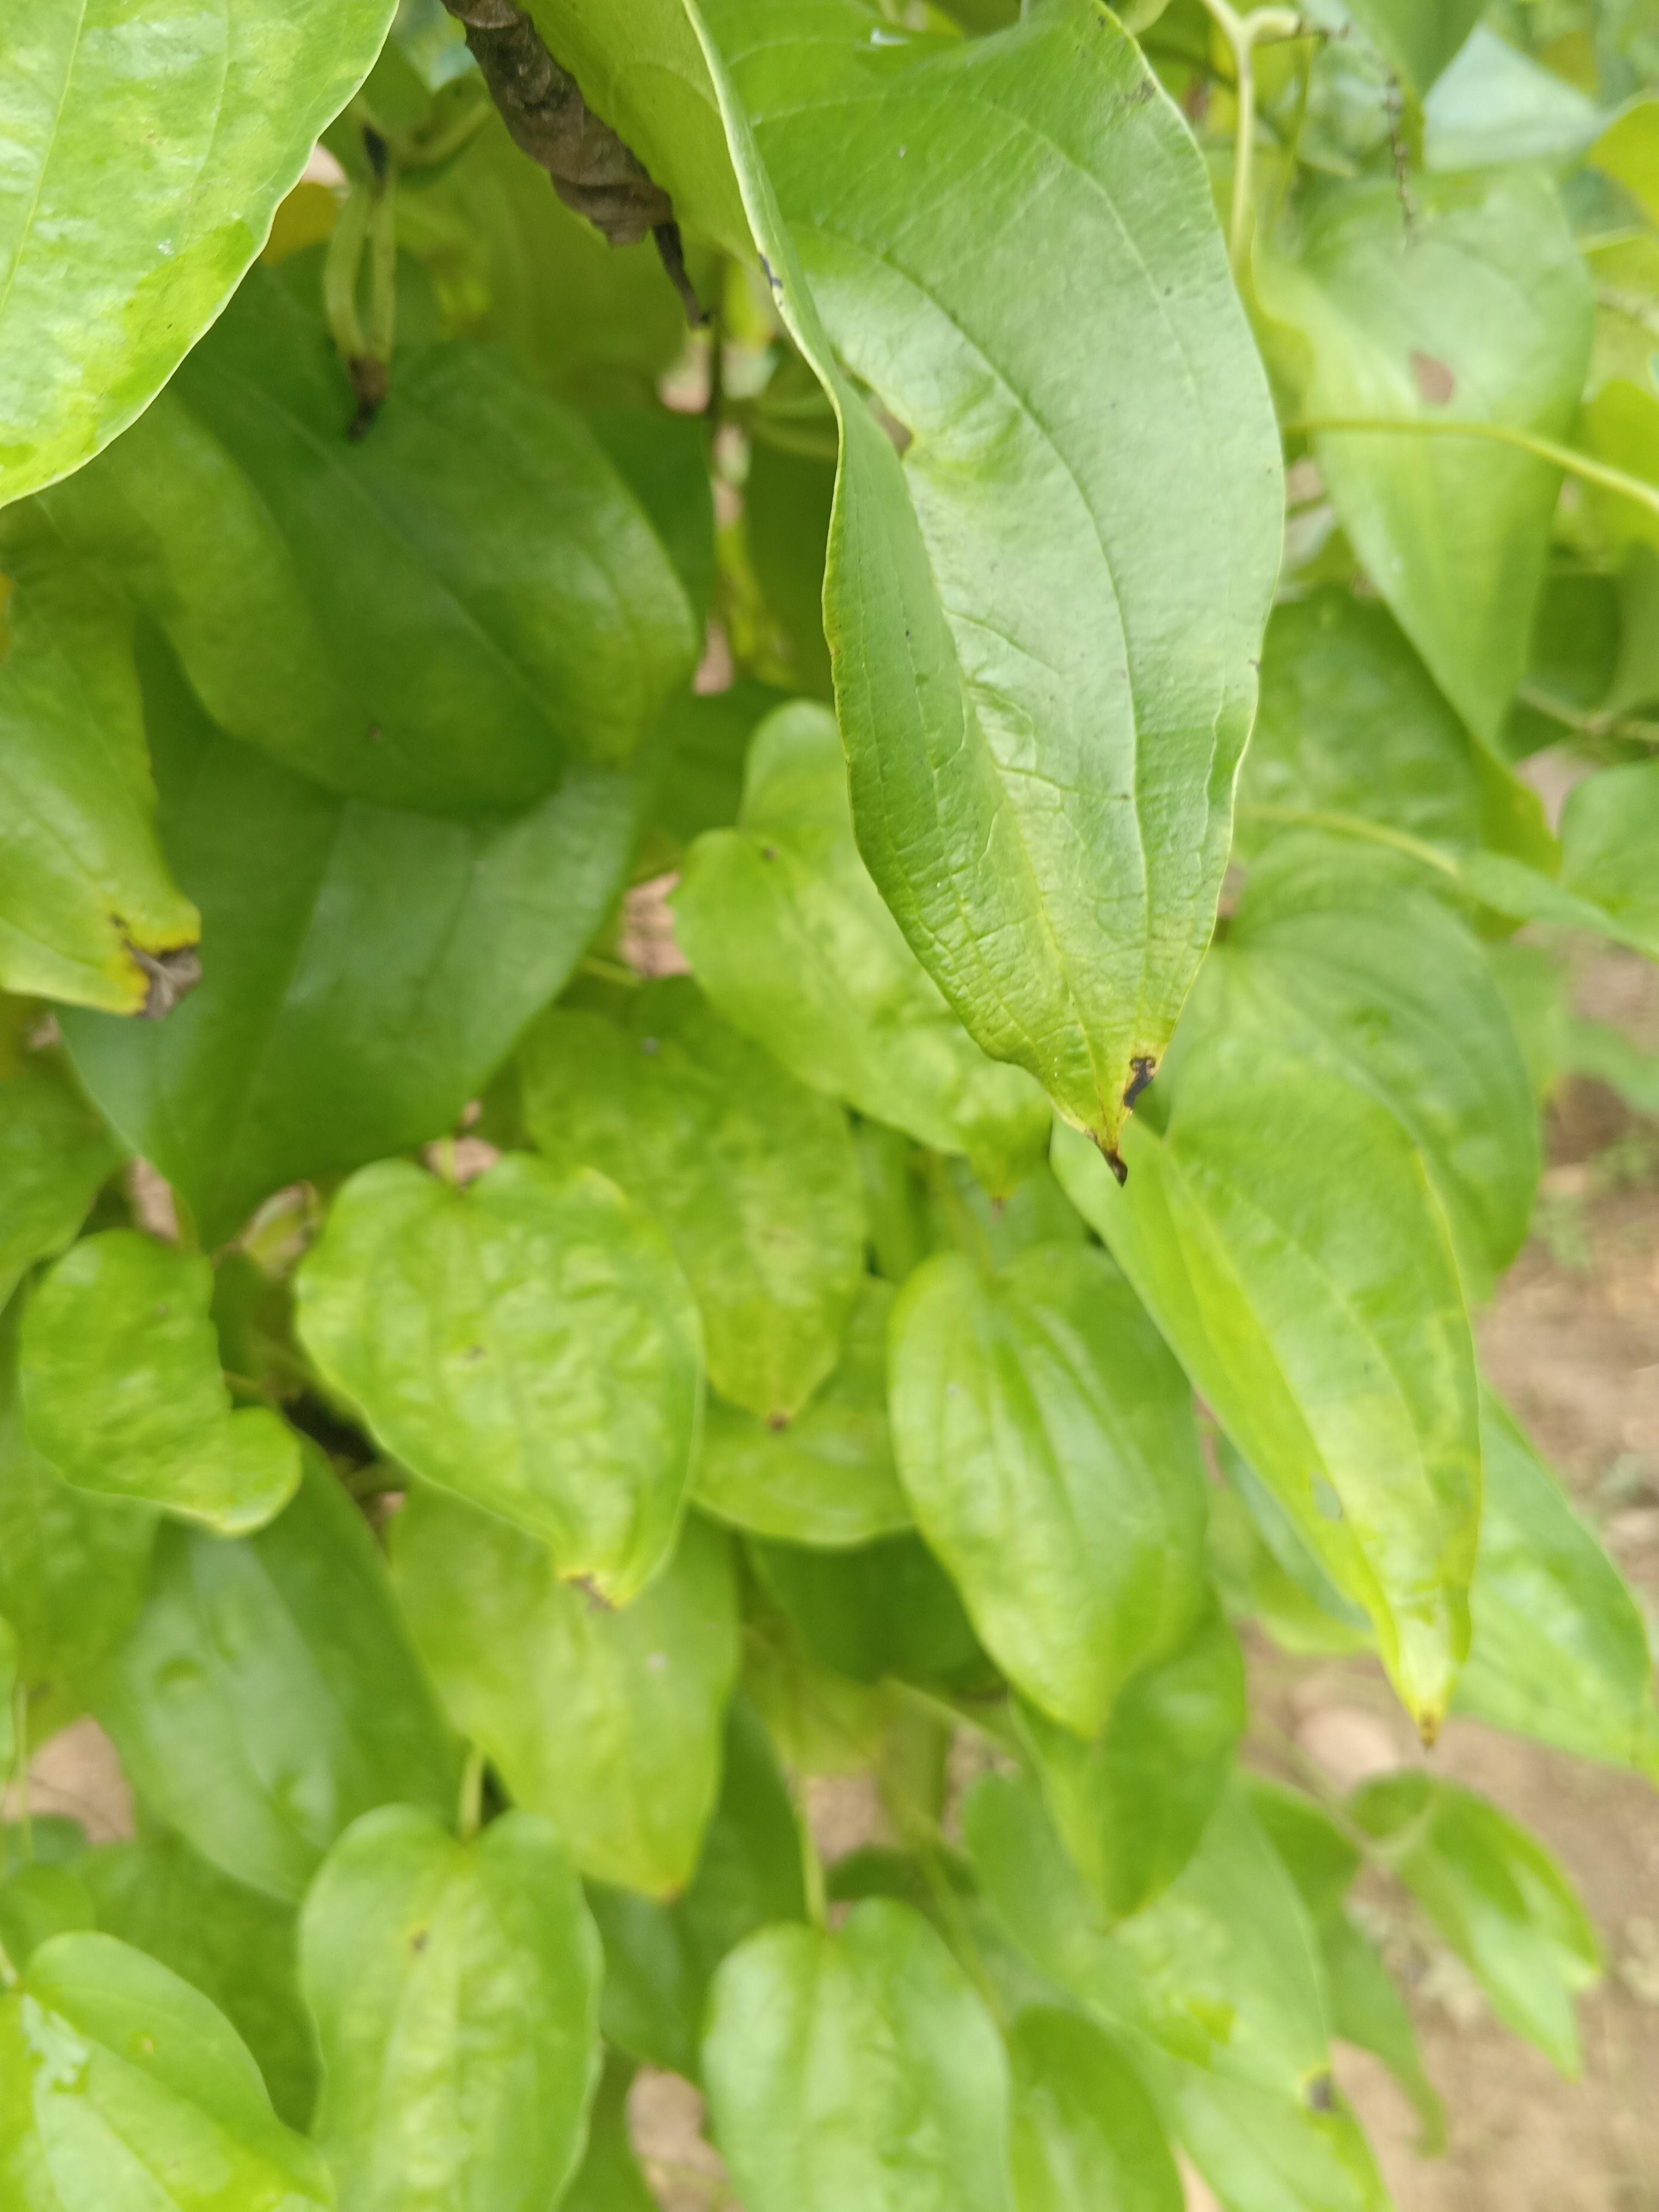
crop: yam
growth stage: vegetative
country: Nigeria
